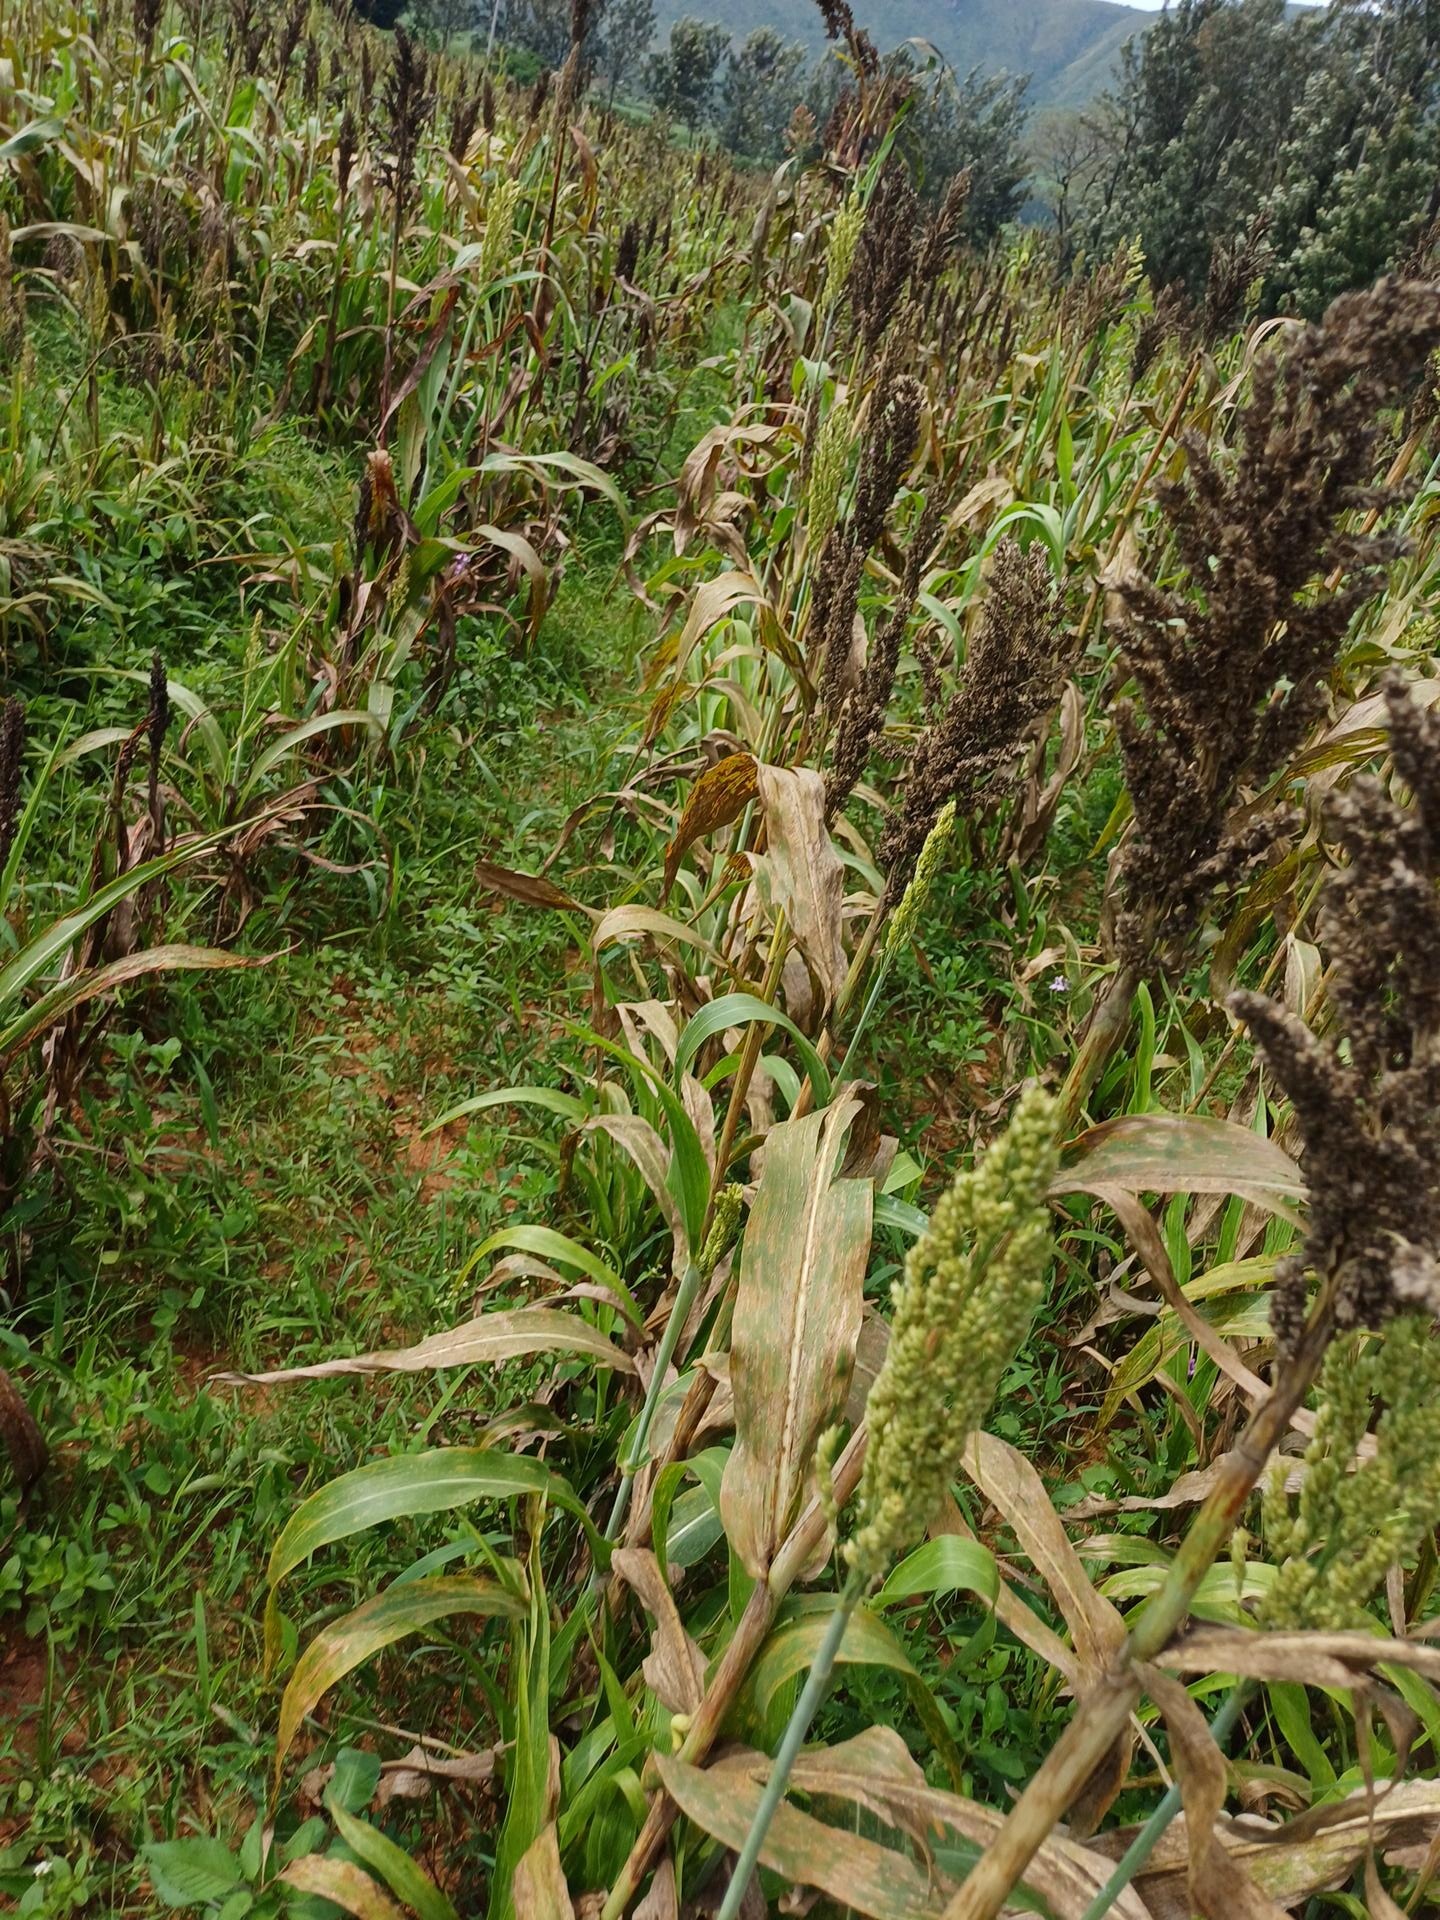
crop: sorghum
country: Kenya
